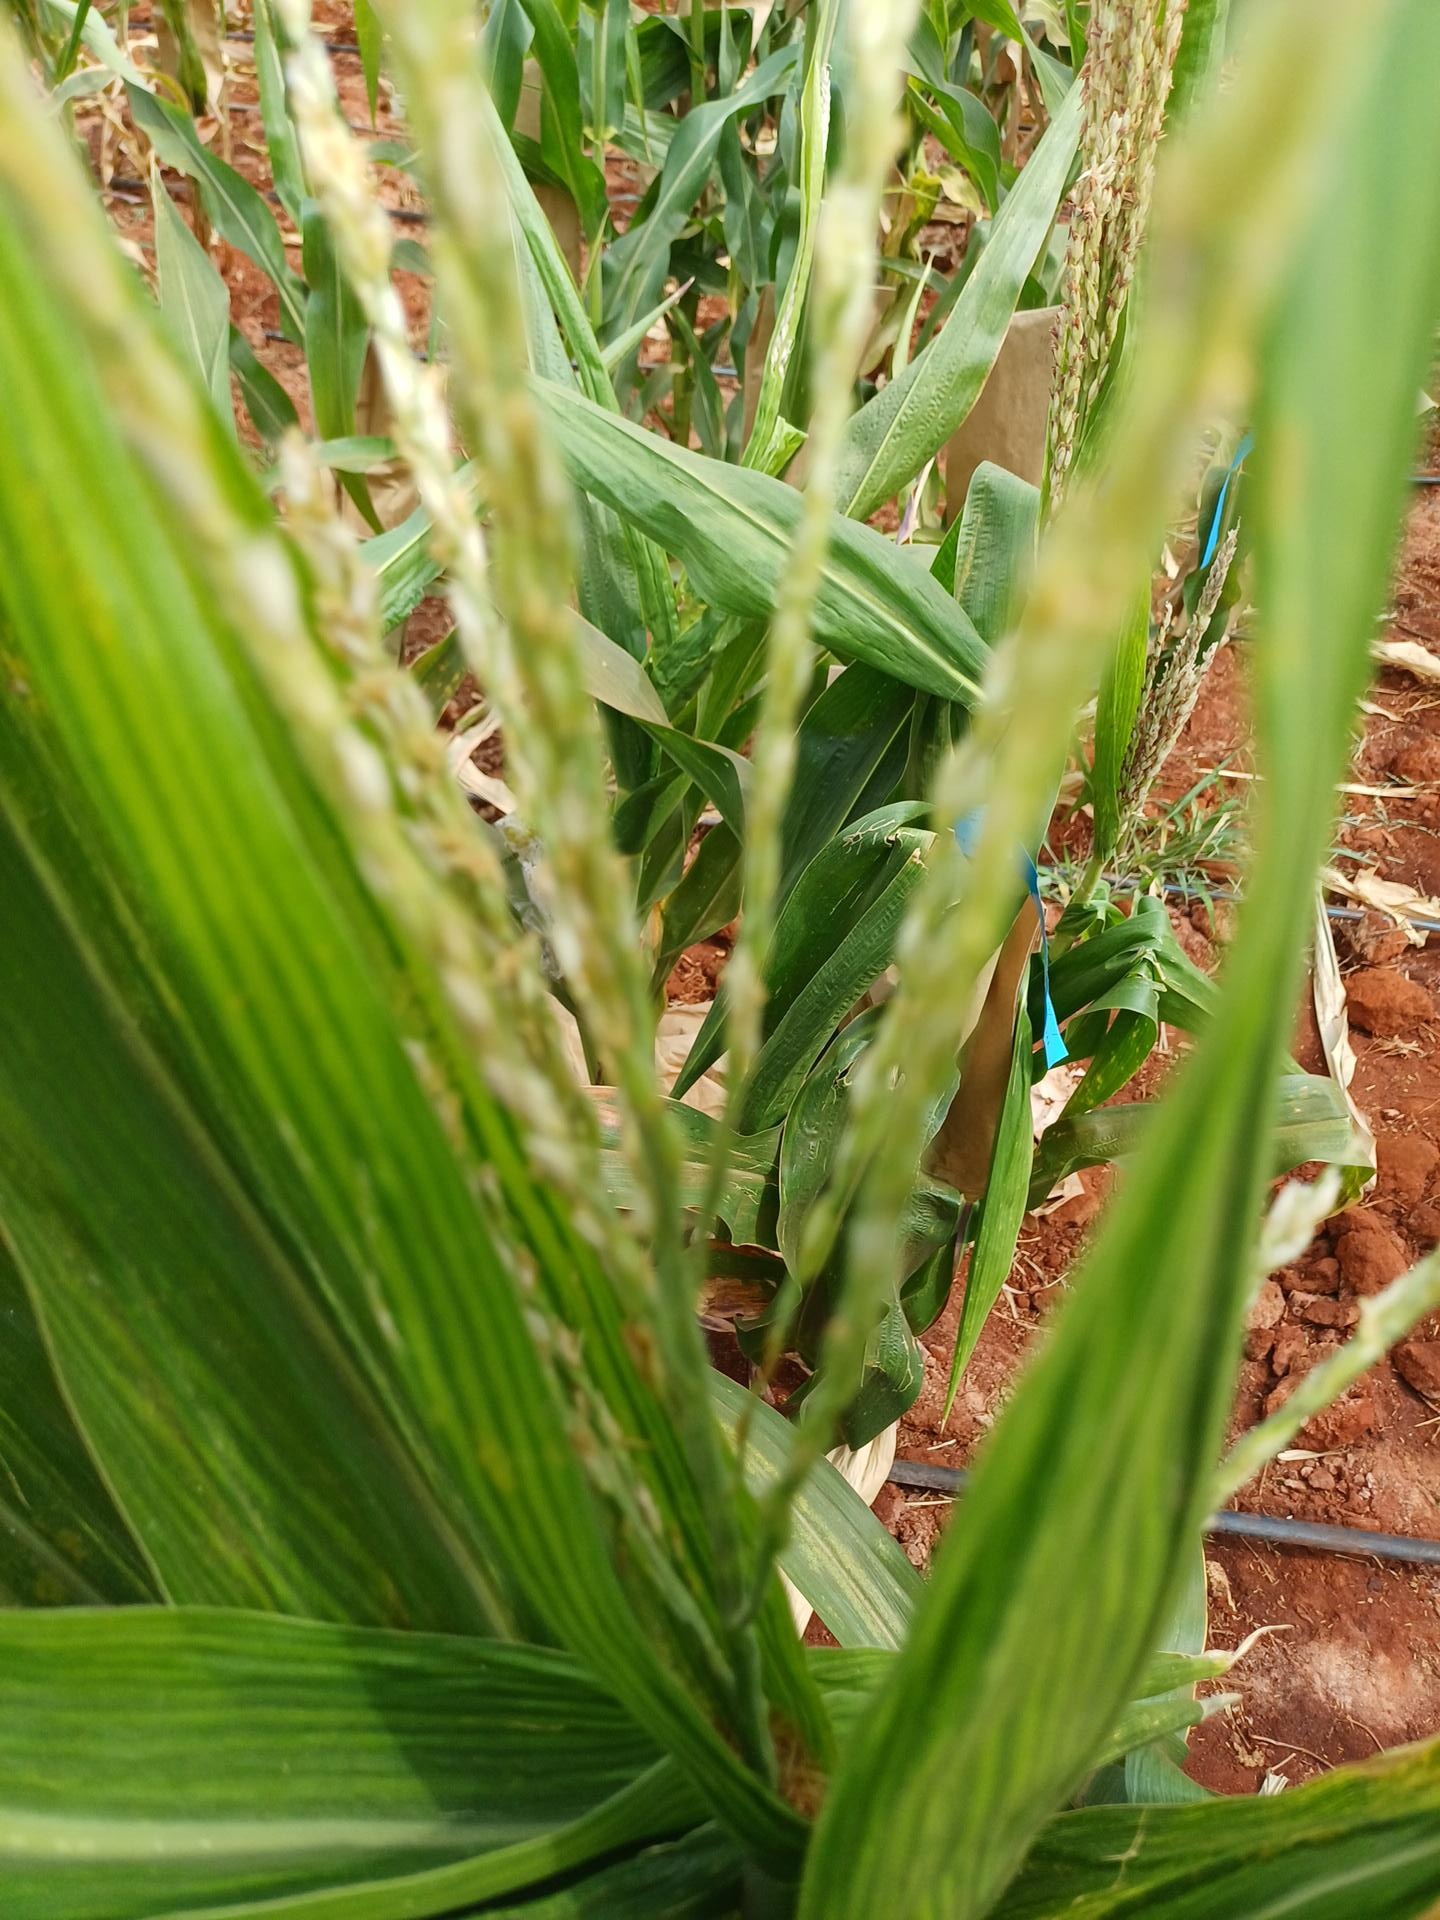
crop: maize
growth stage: flowering
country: Kenya
